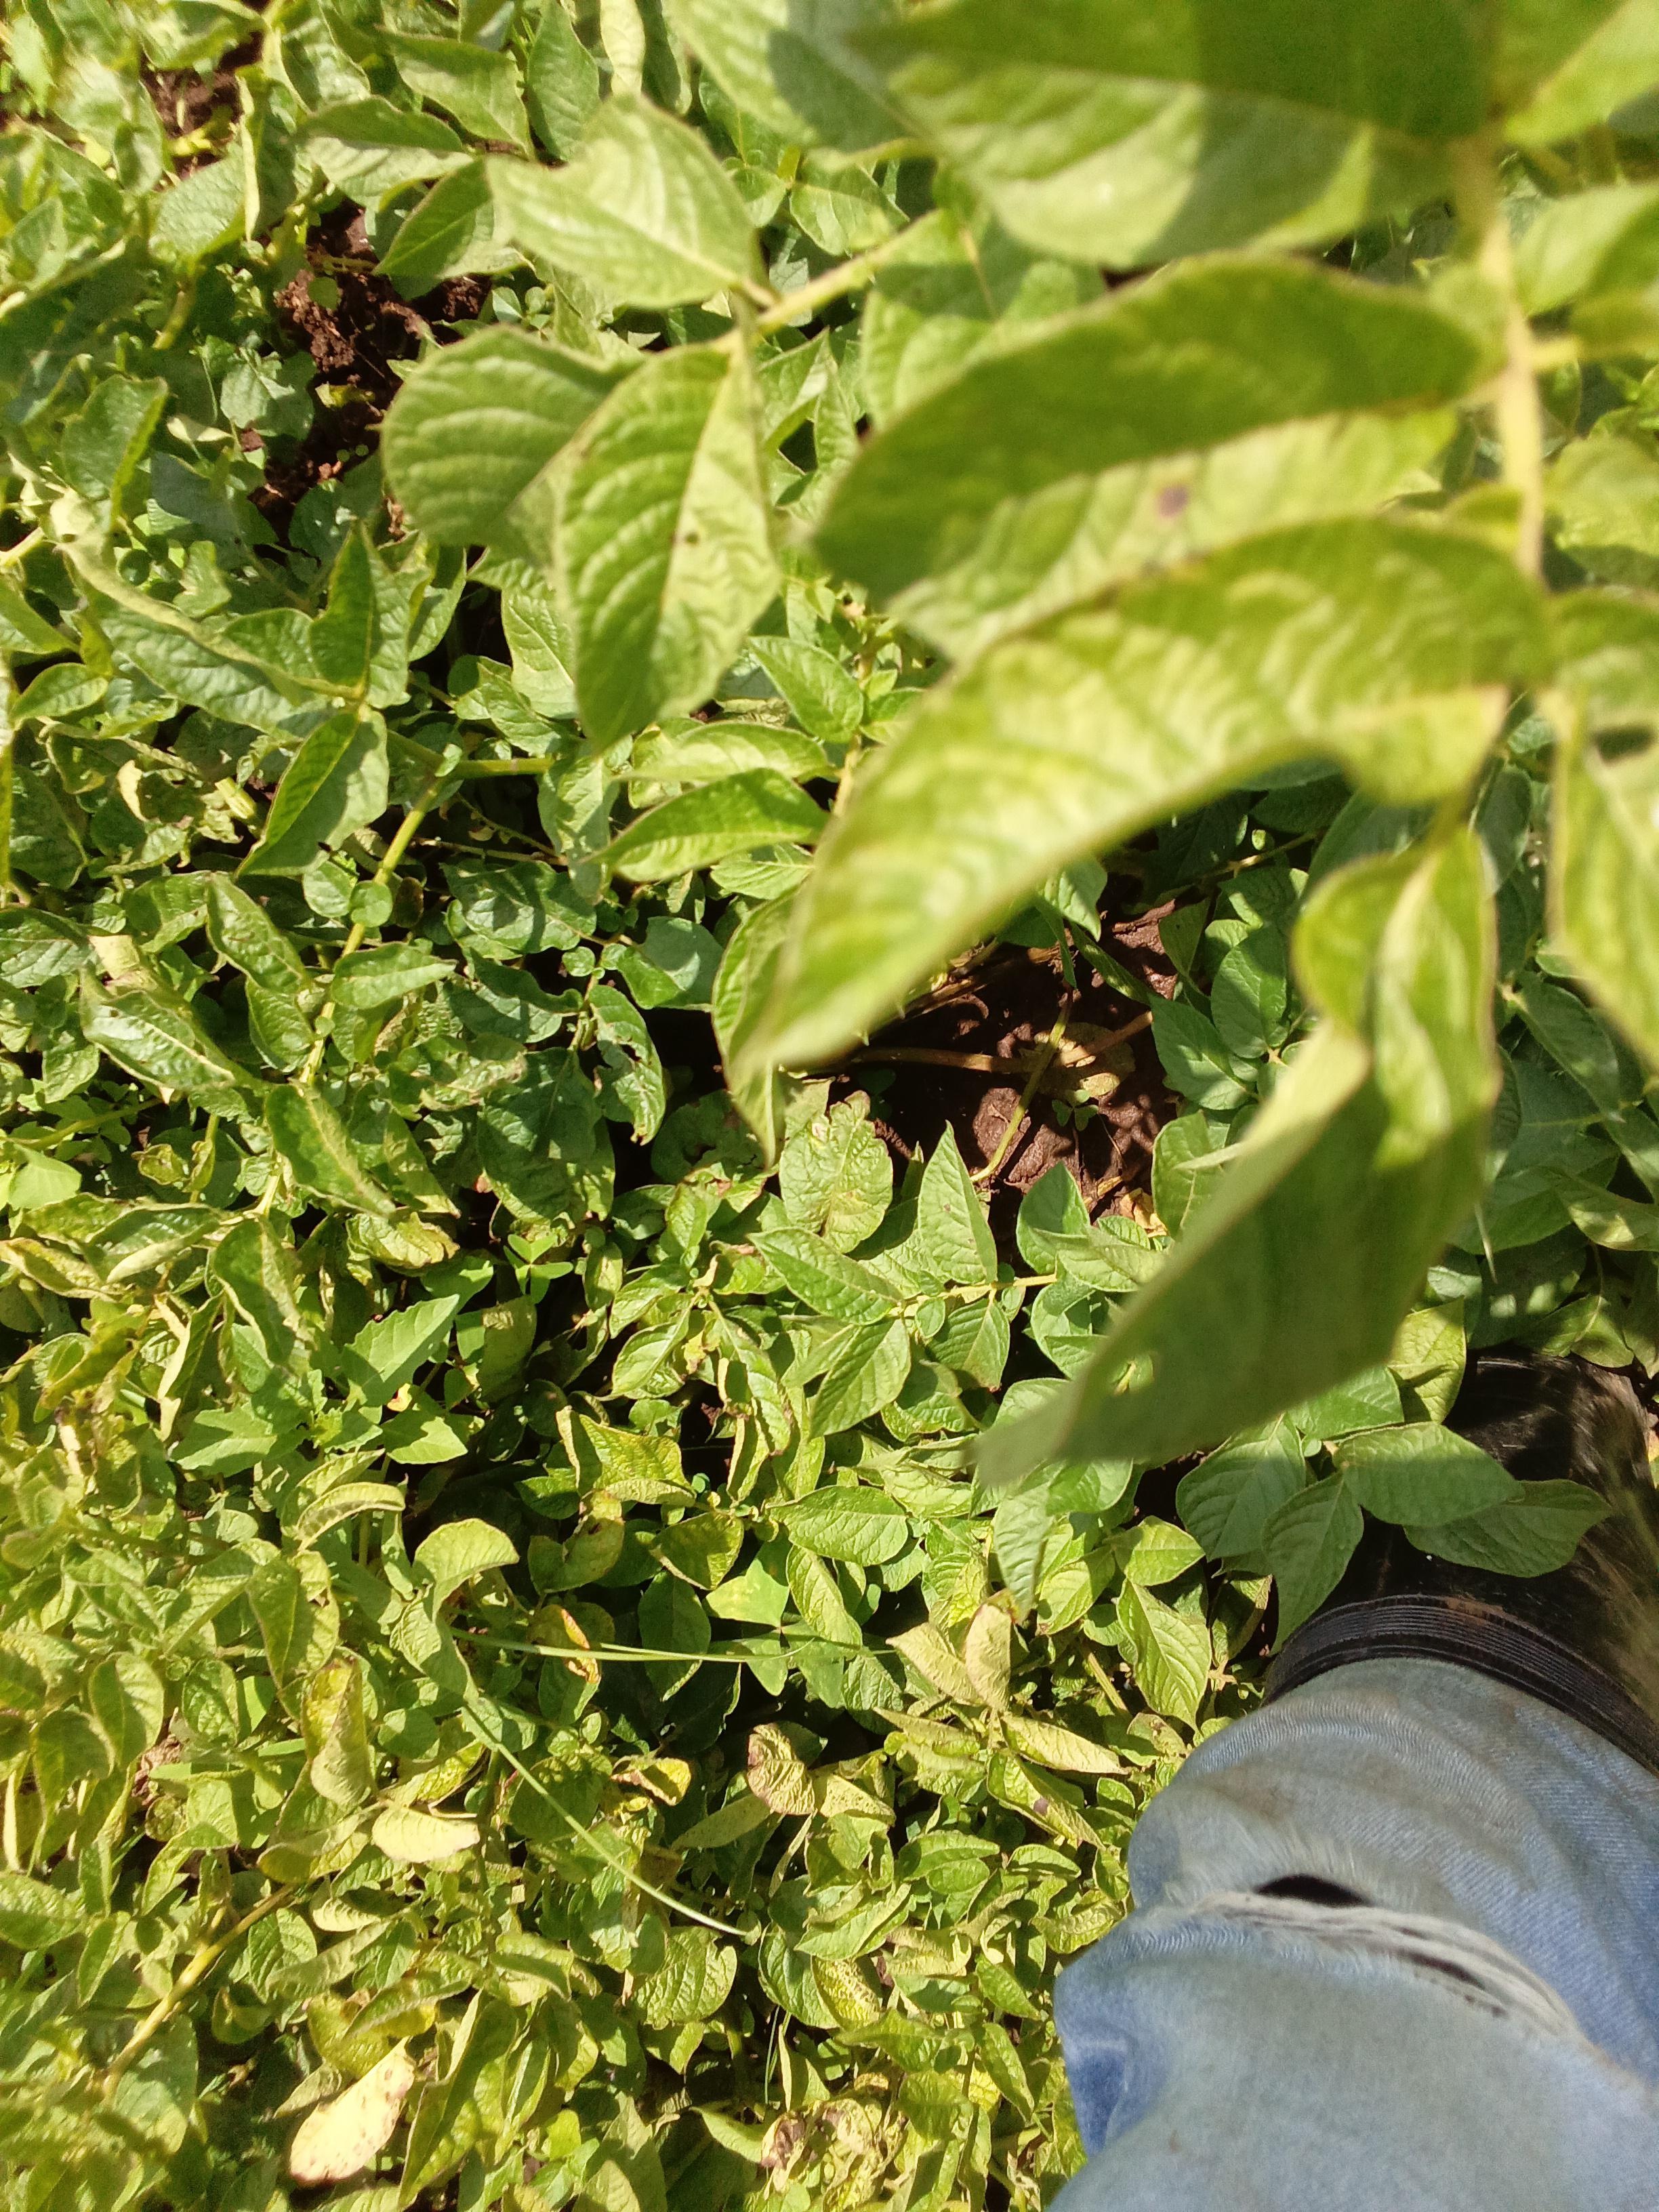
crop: potato
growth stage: maturity
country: Kenya
